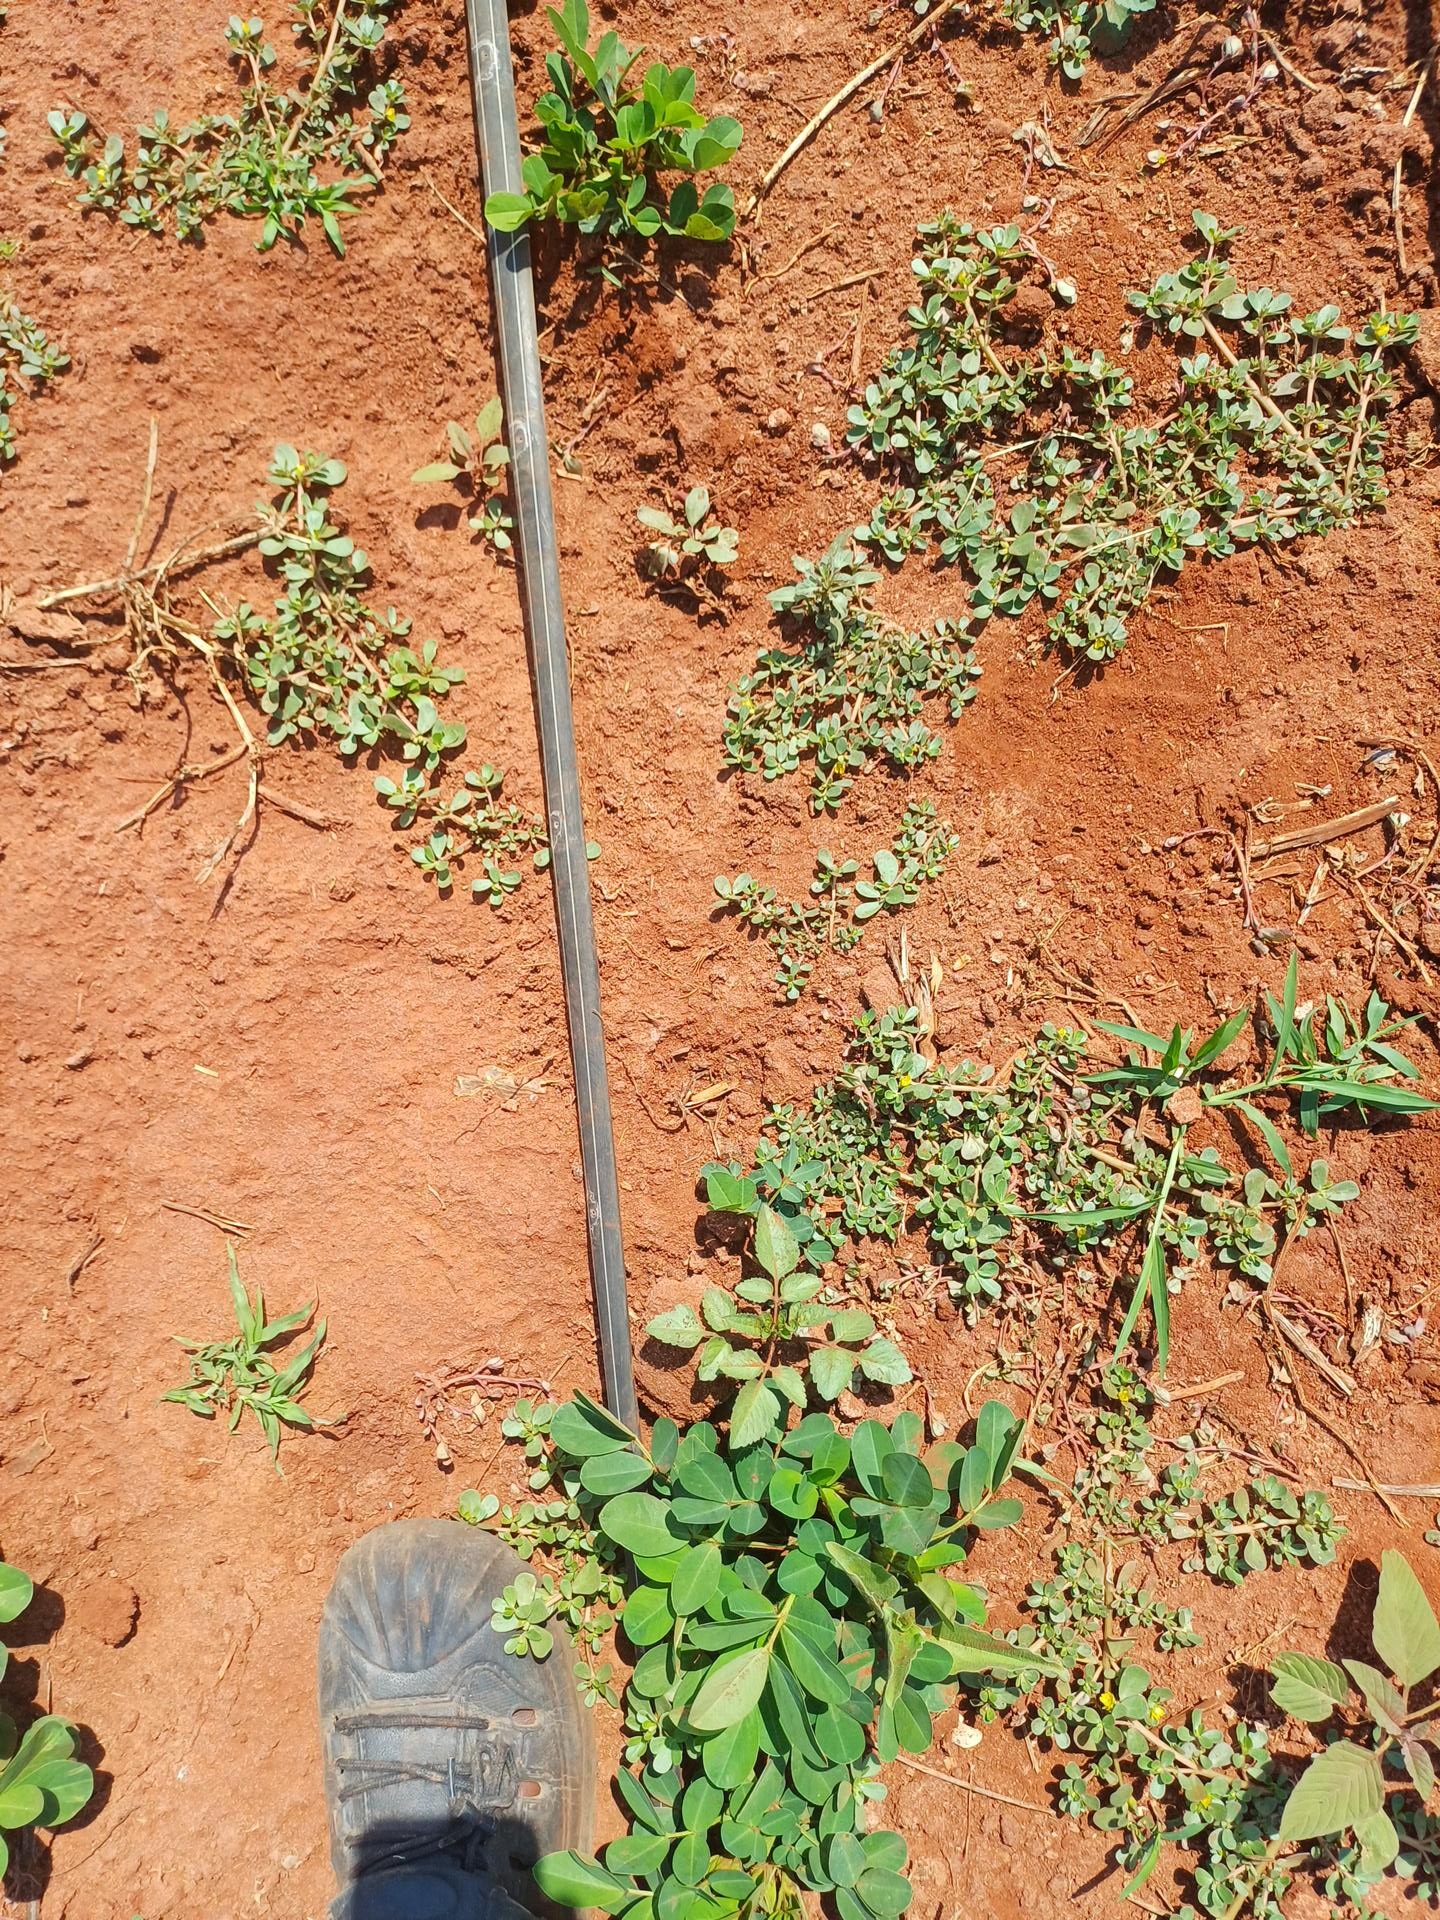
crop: groundnut
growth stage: vegetative
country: Kenya
